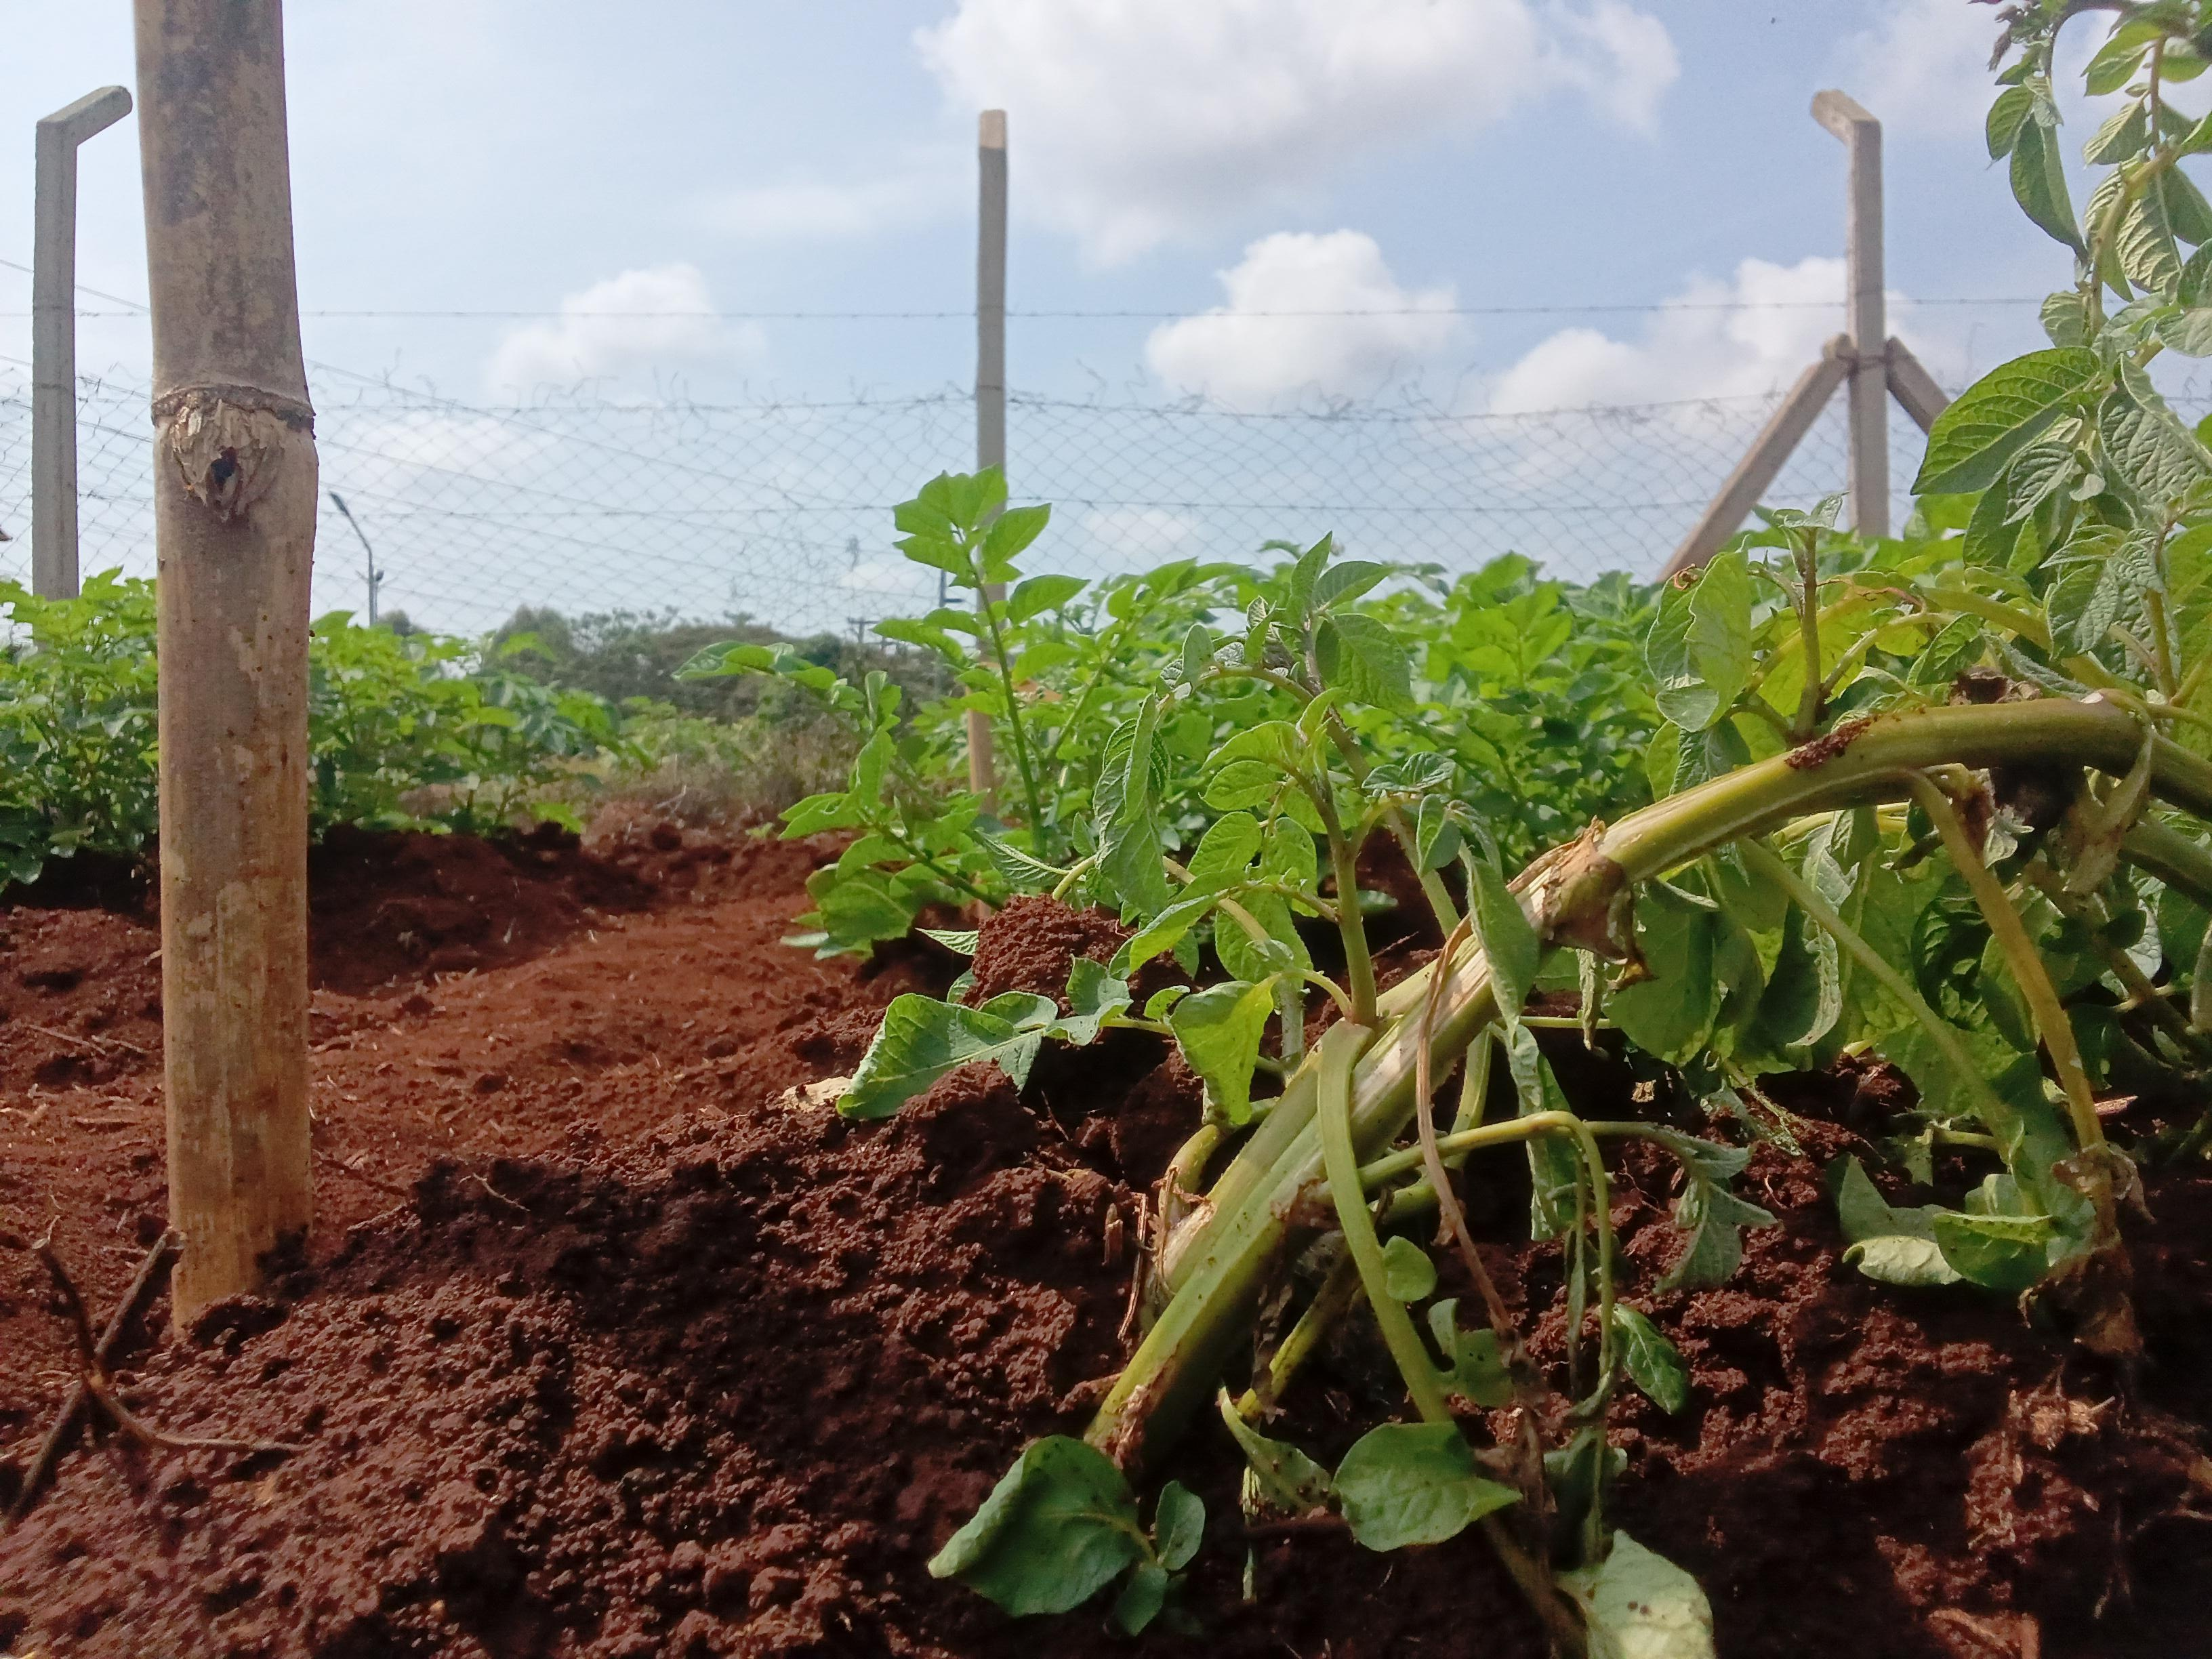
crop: potato
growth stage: vegetative
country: Kenya
